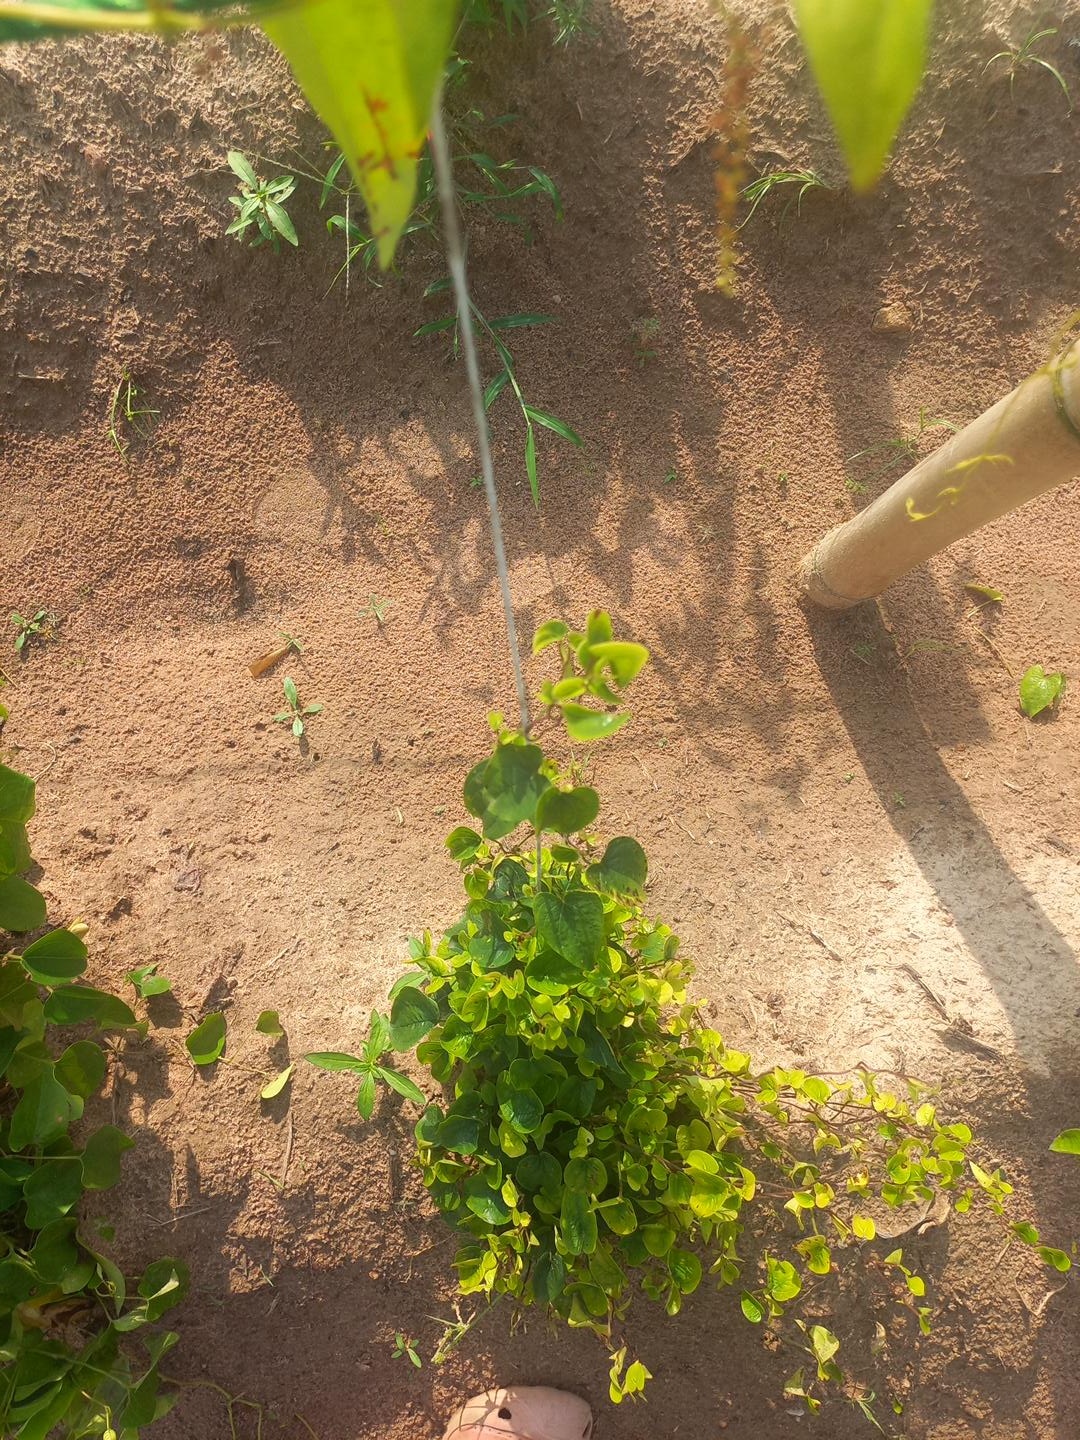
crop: yam
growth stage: vegetative
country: Nigeria
